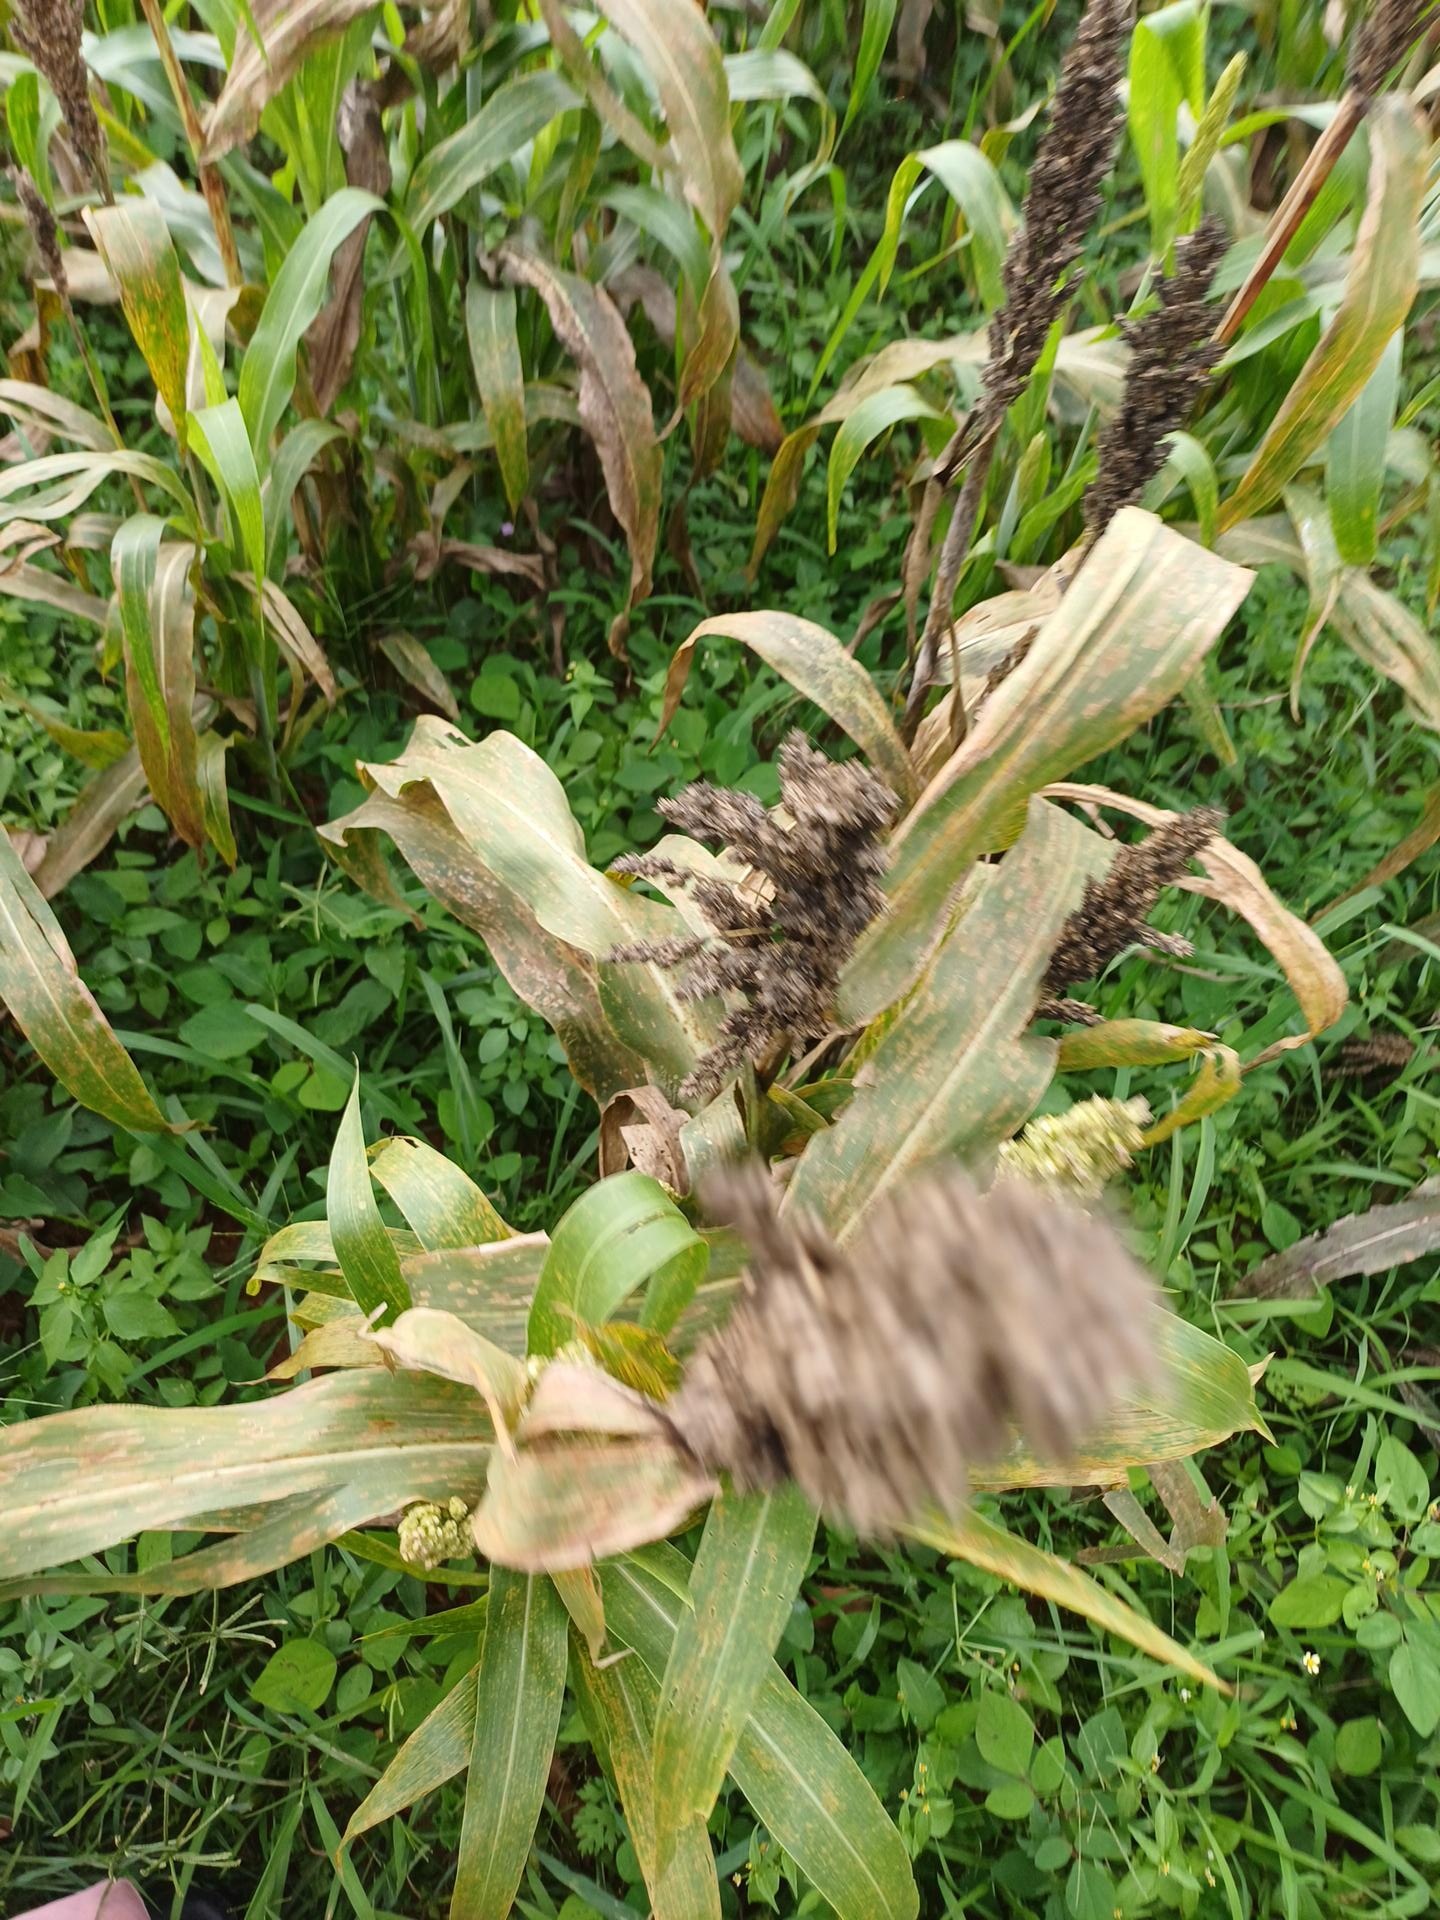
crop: sorghum
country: Kenya
